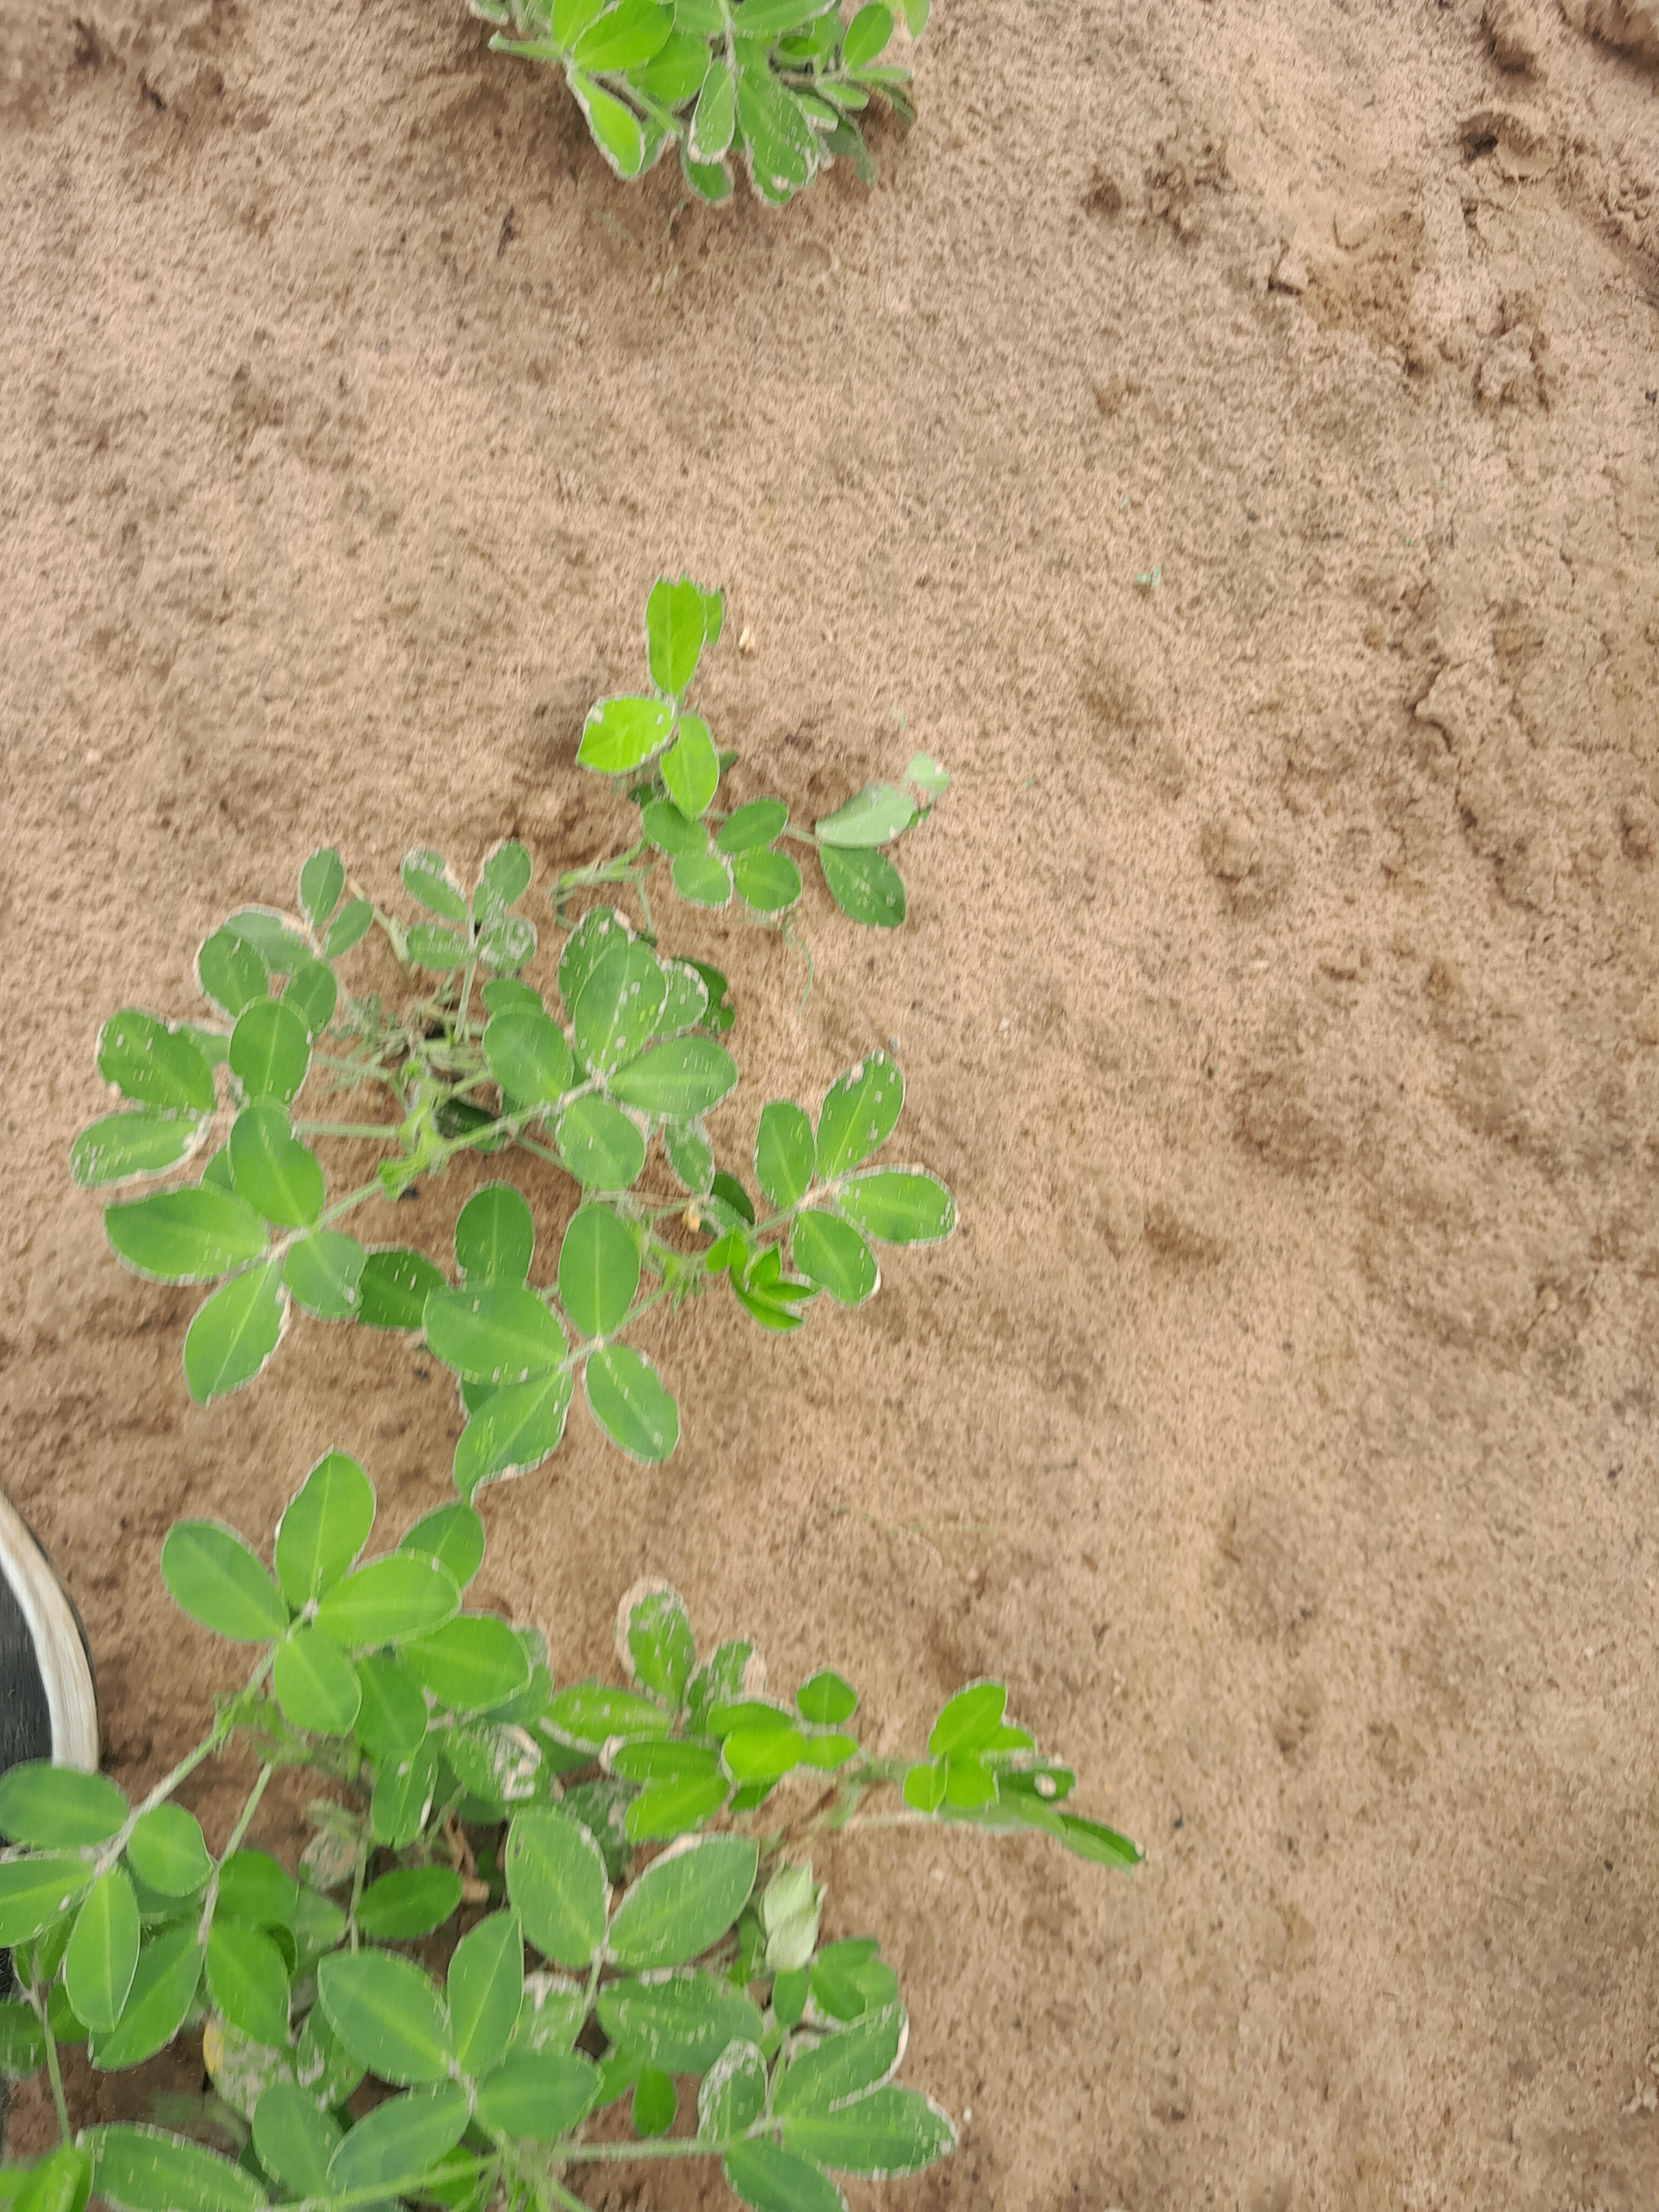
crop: groundnut
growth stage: flowering
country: Senegal
